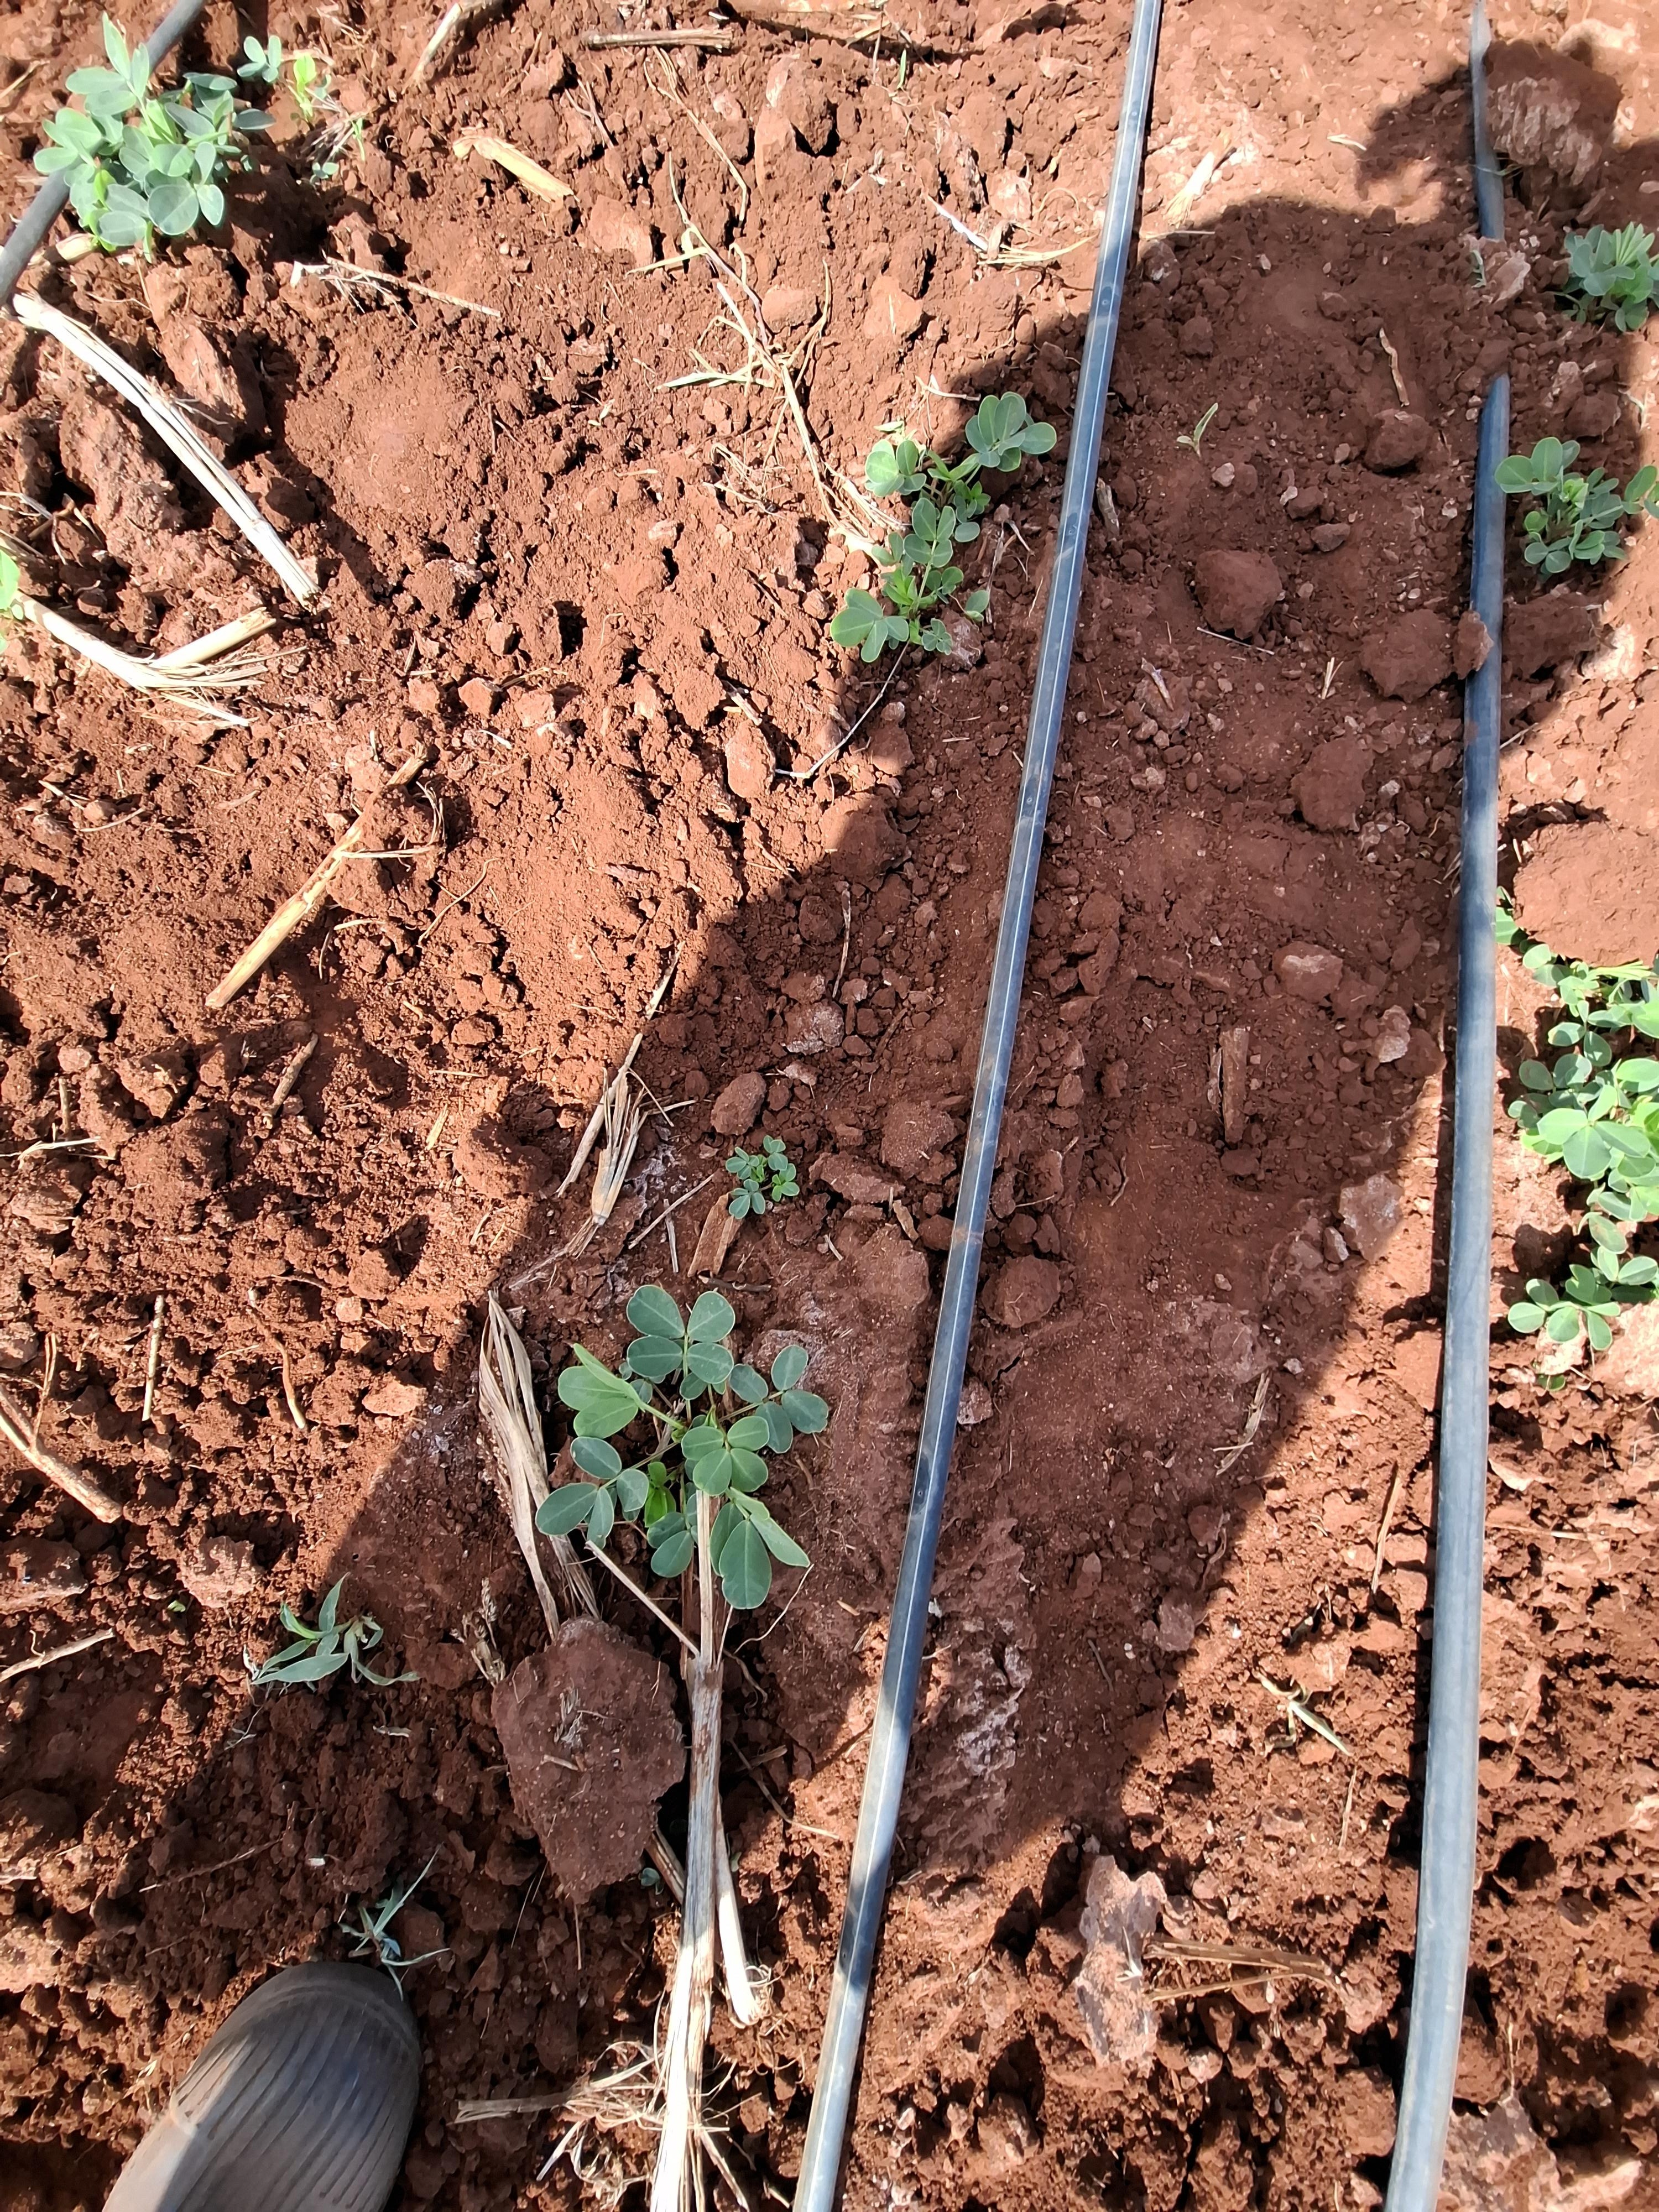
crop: groundnut
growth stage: vegetative
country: Kenya
